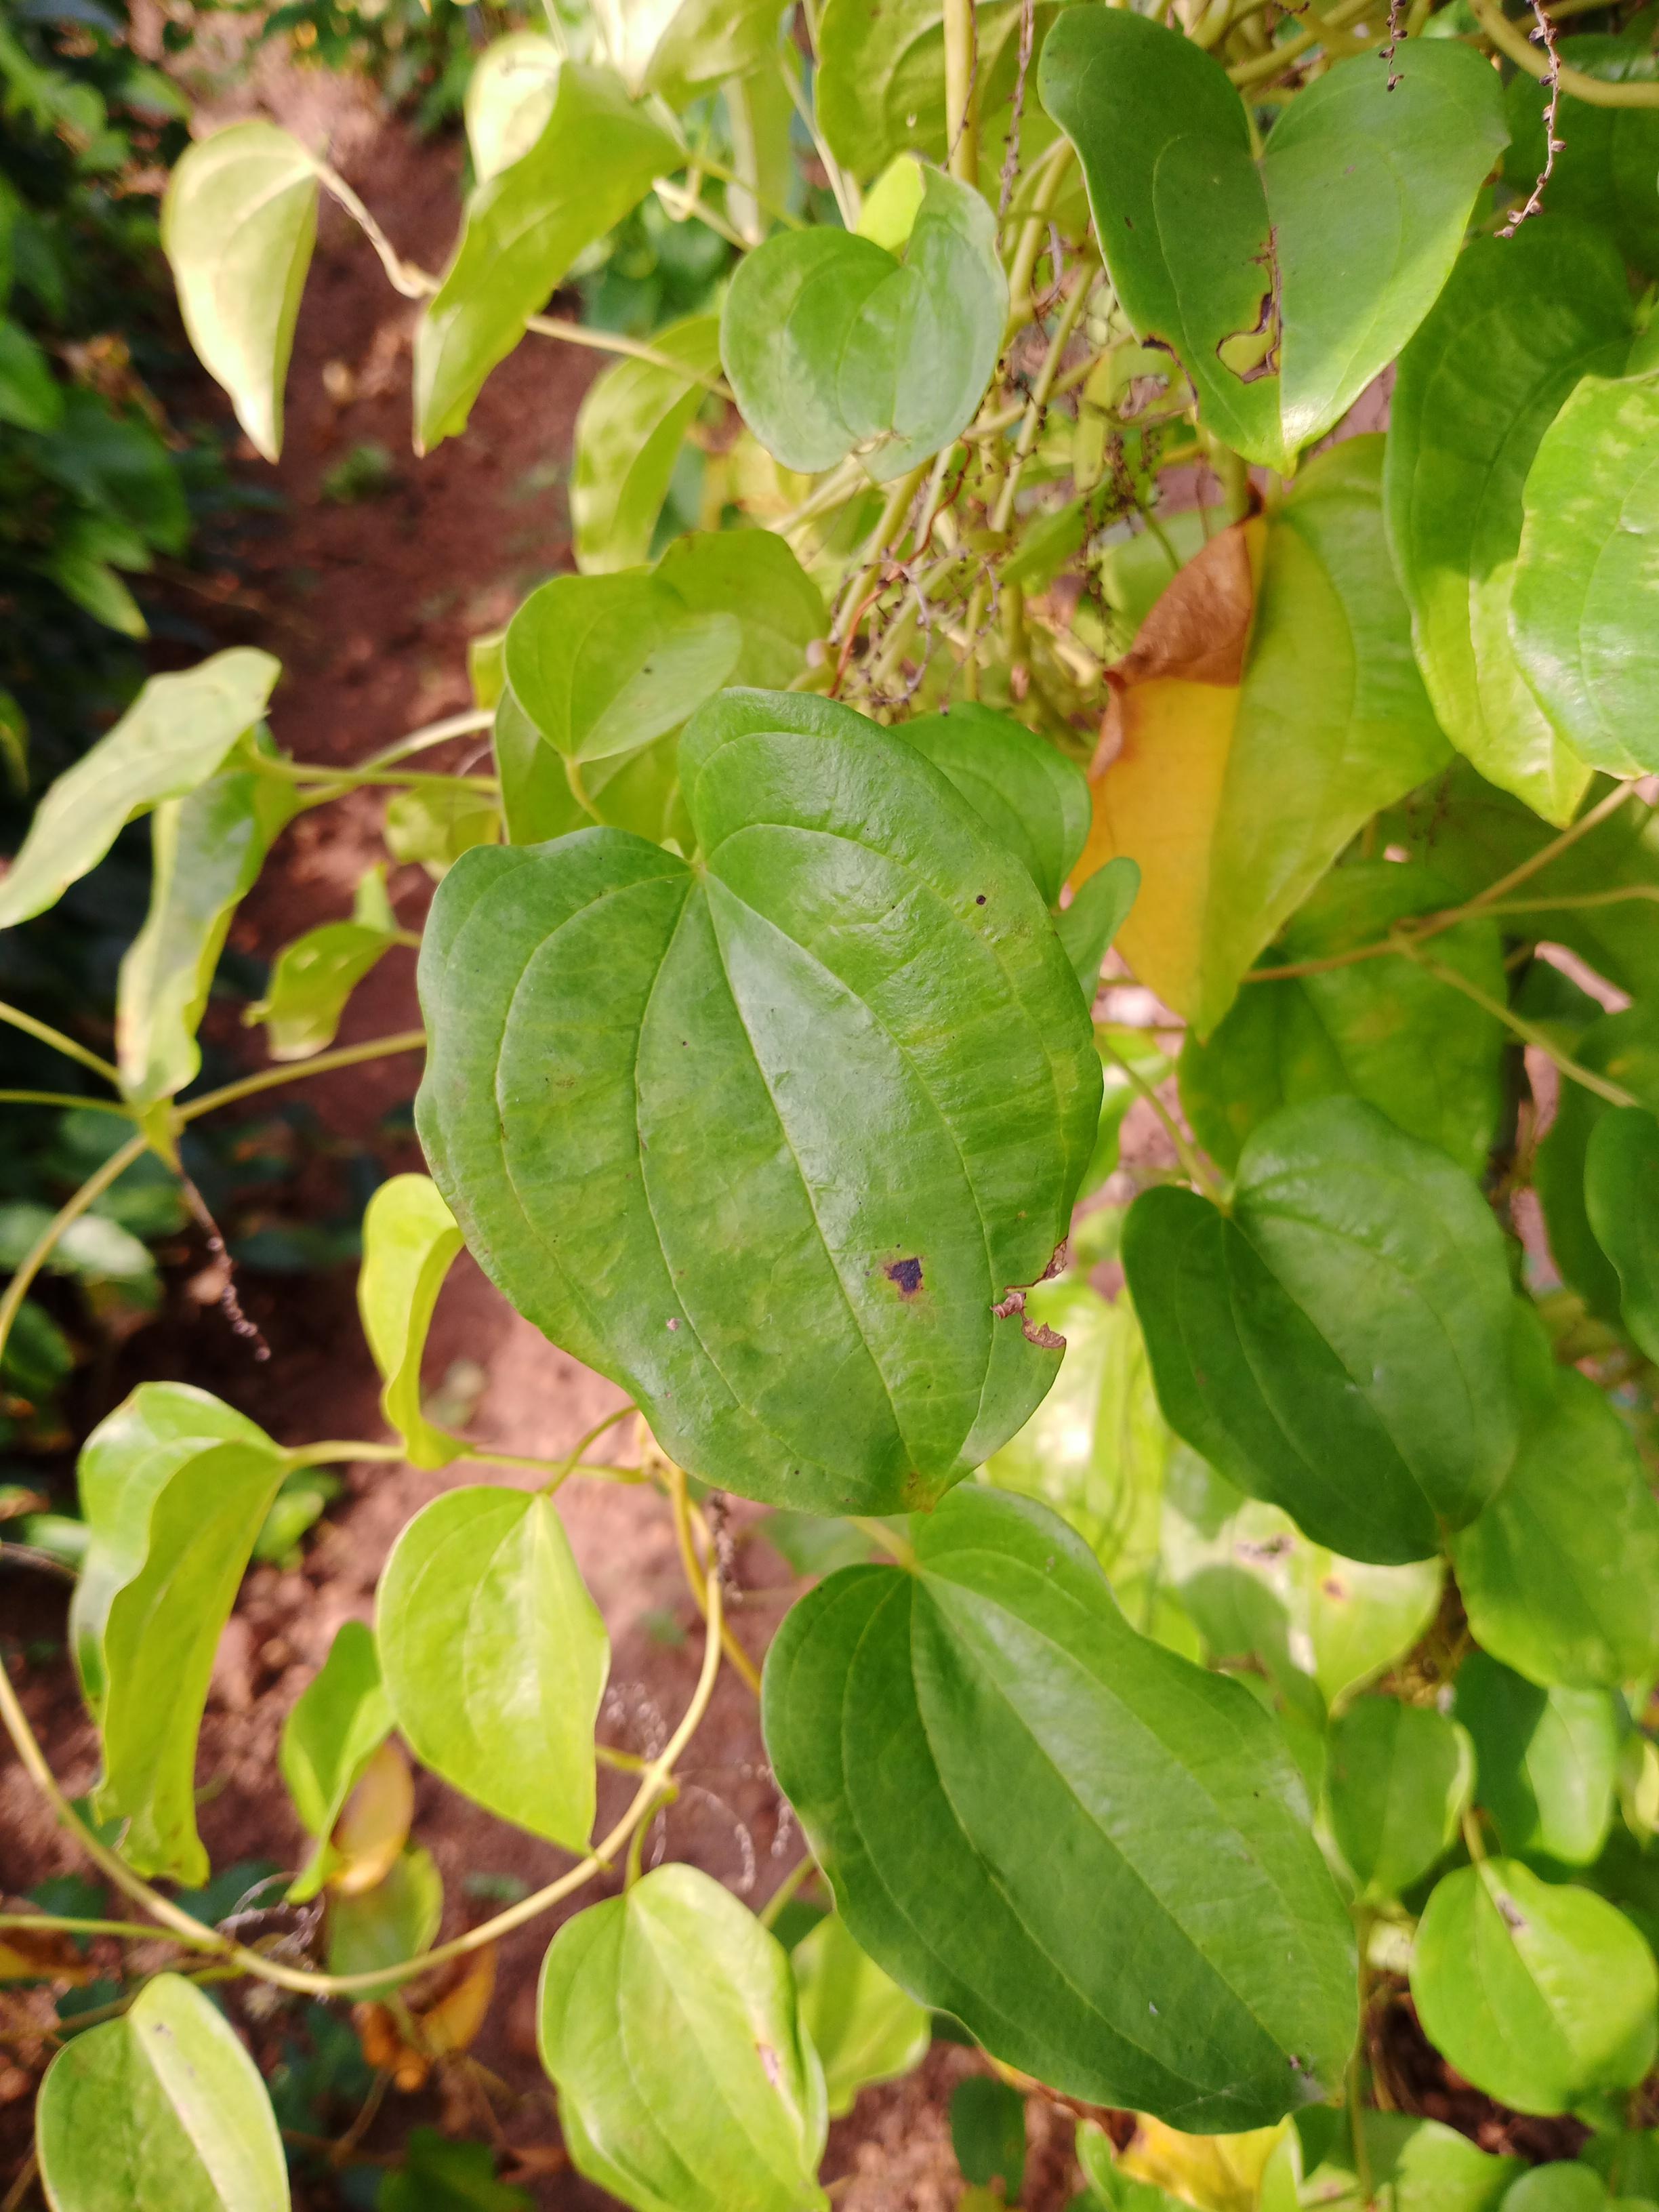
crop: yam
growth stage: vegetative
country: Nigeria
